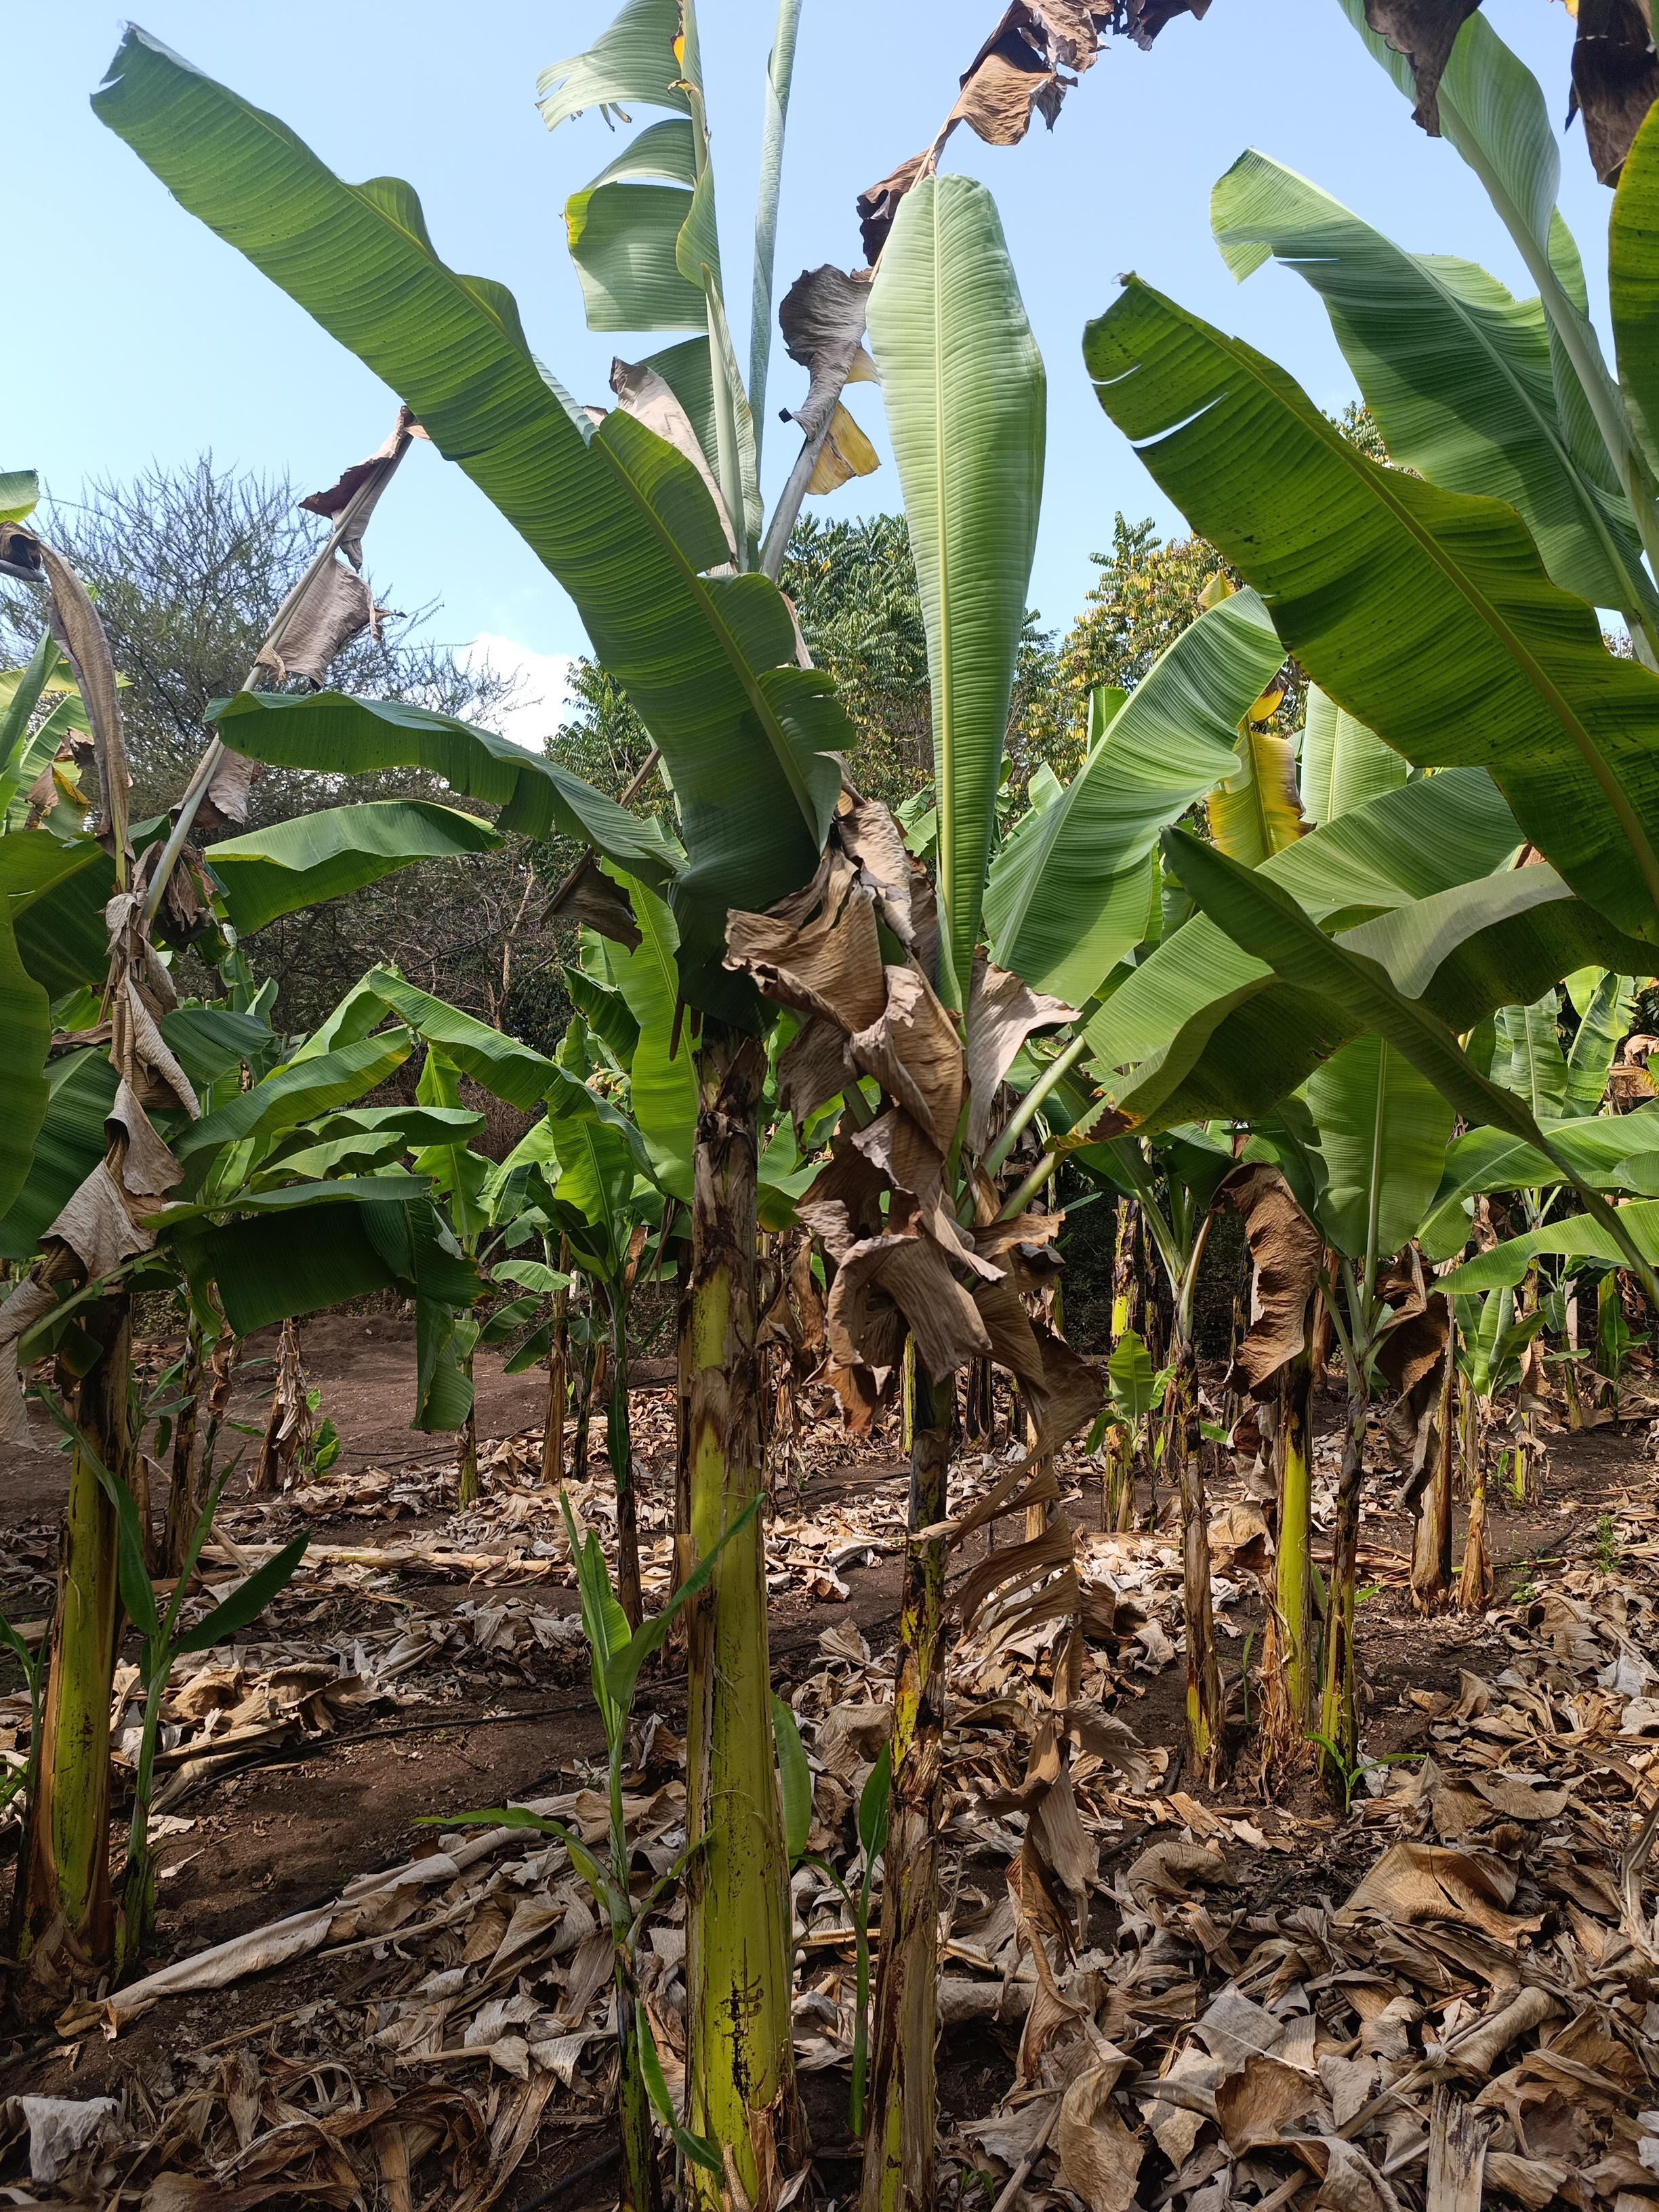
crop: banana
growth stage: vegetative
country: Tanzania
